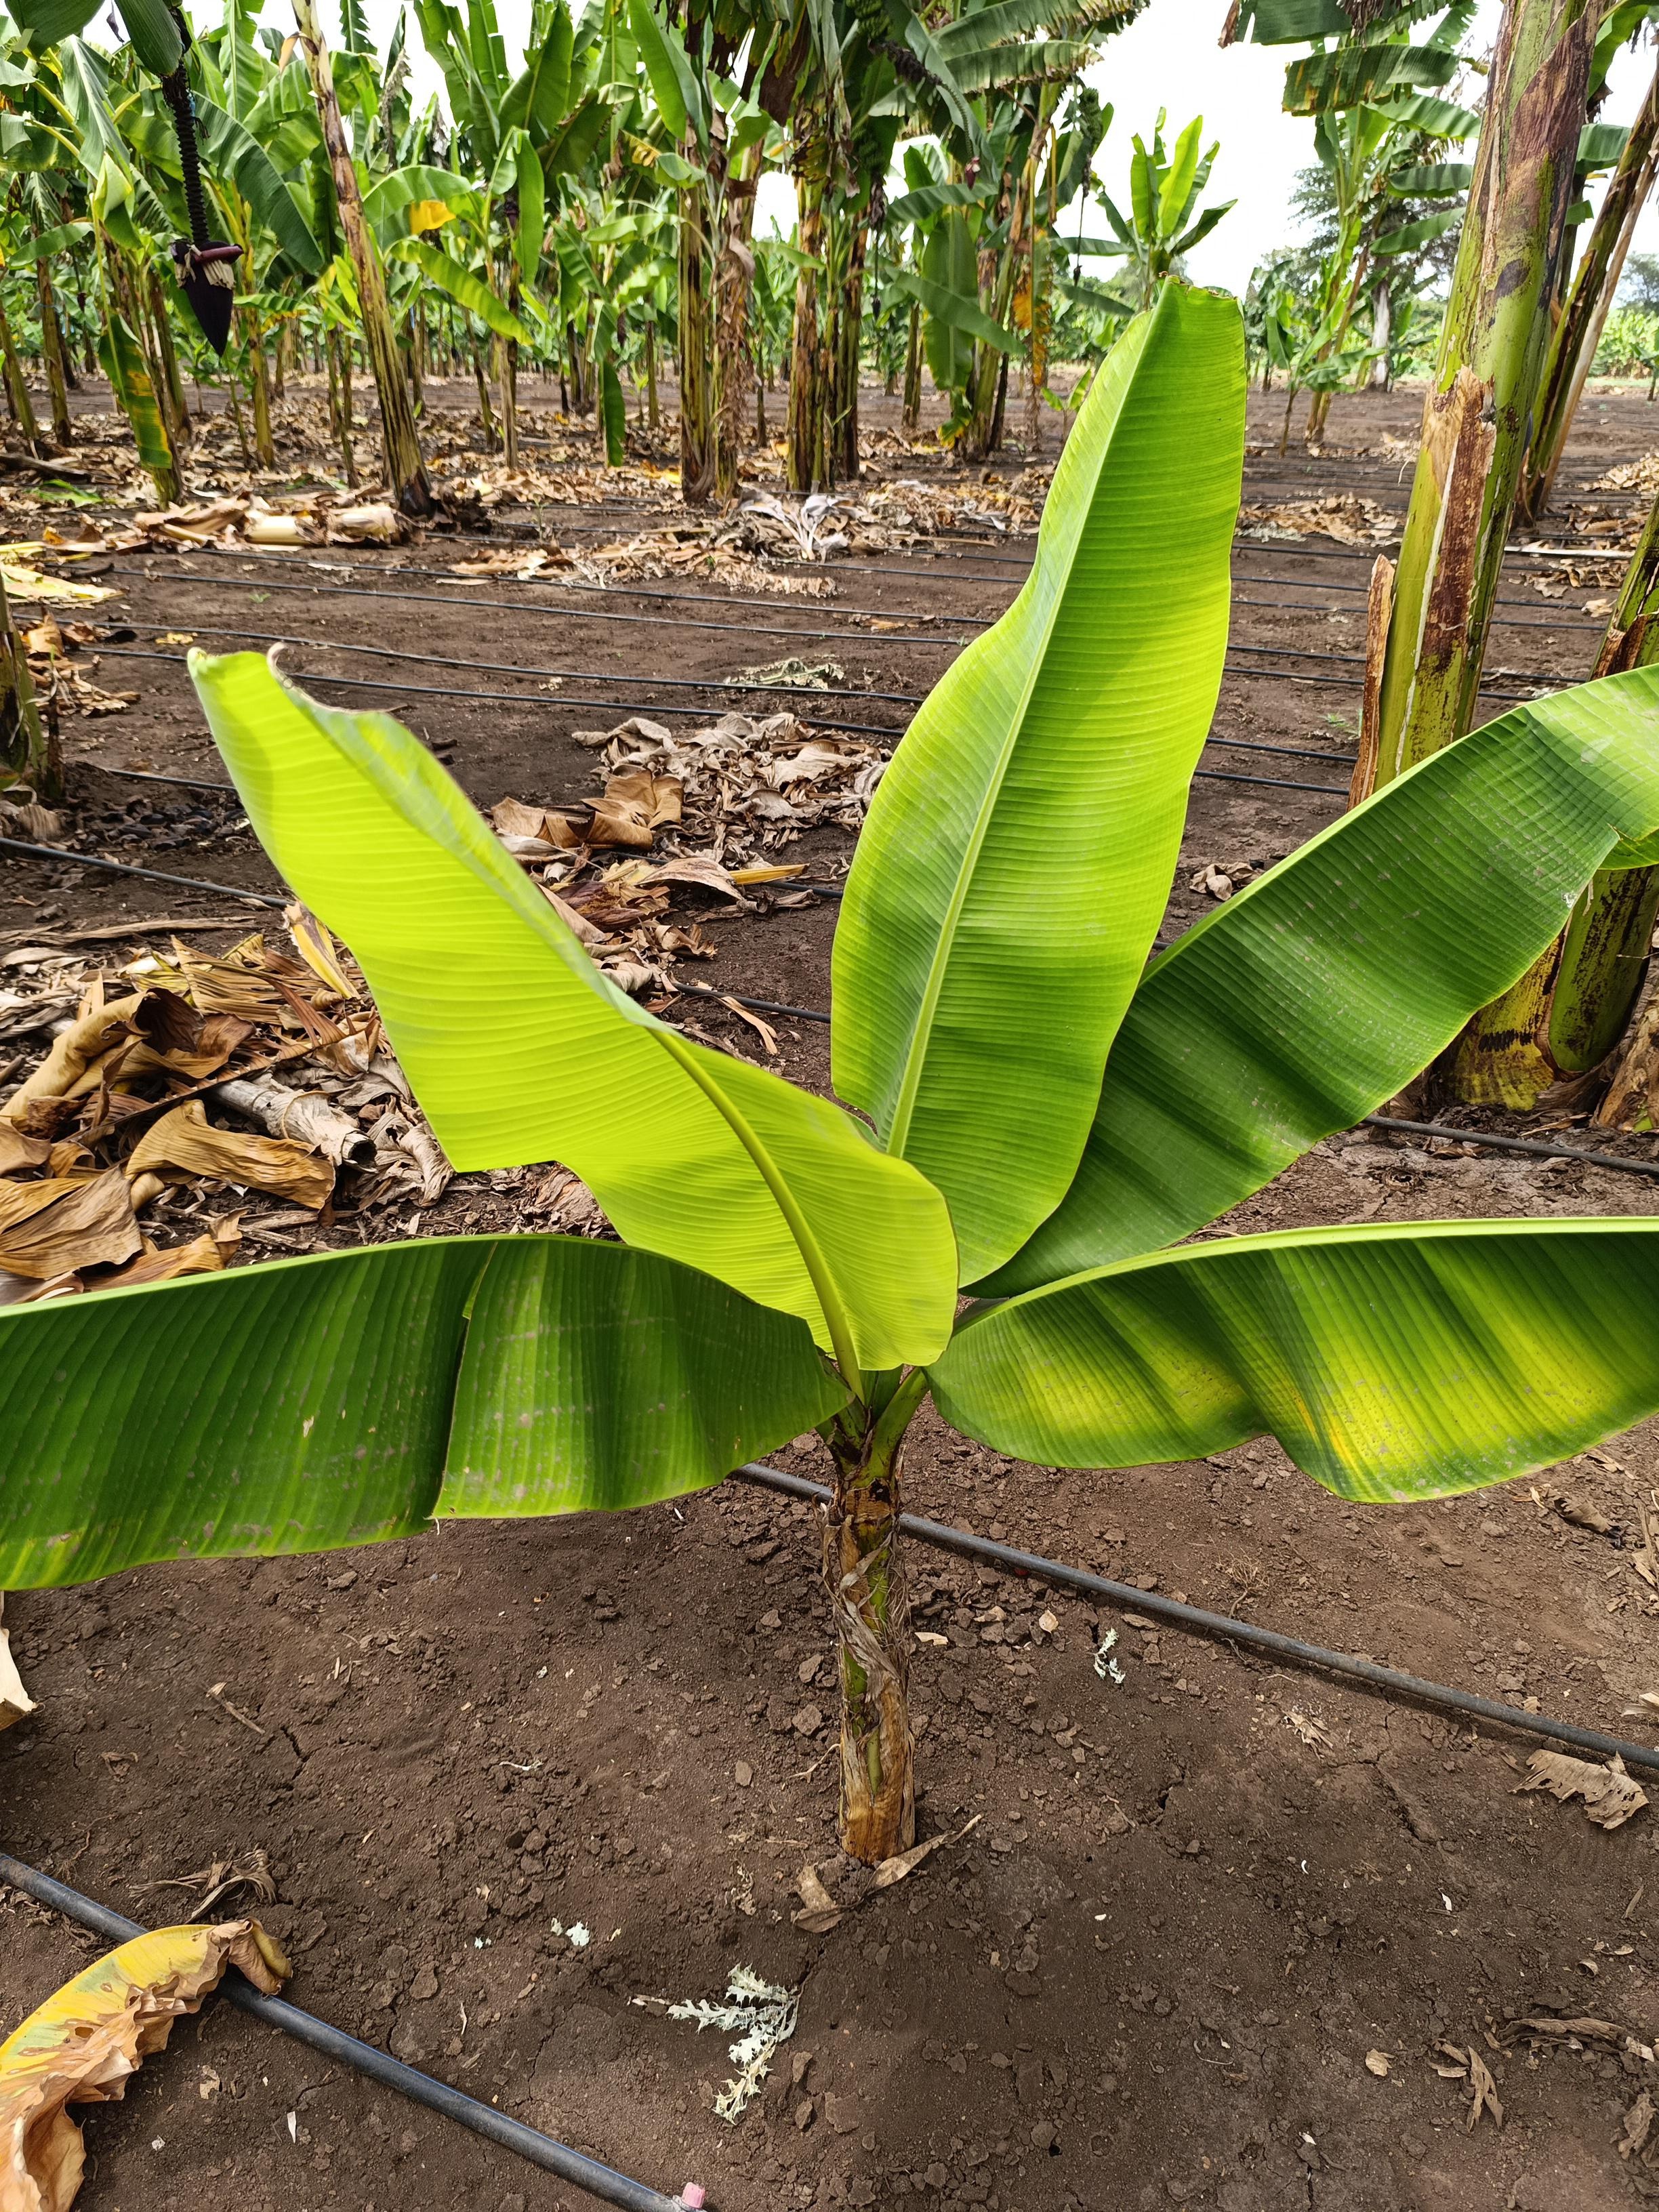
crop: banana
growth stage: vegetative
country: Tanzania
